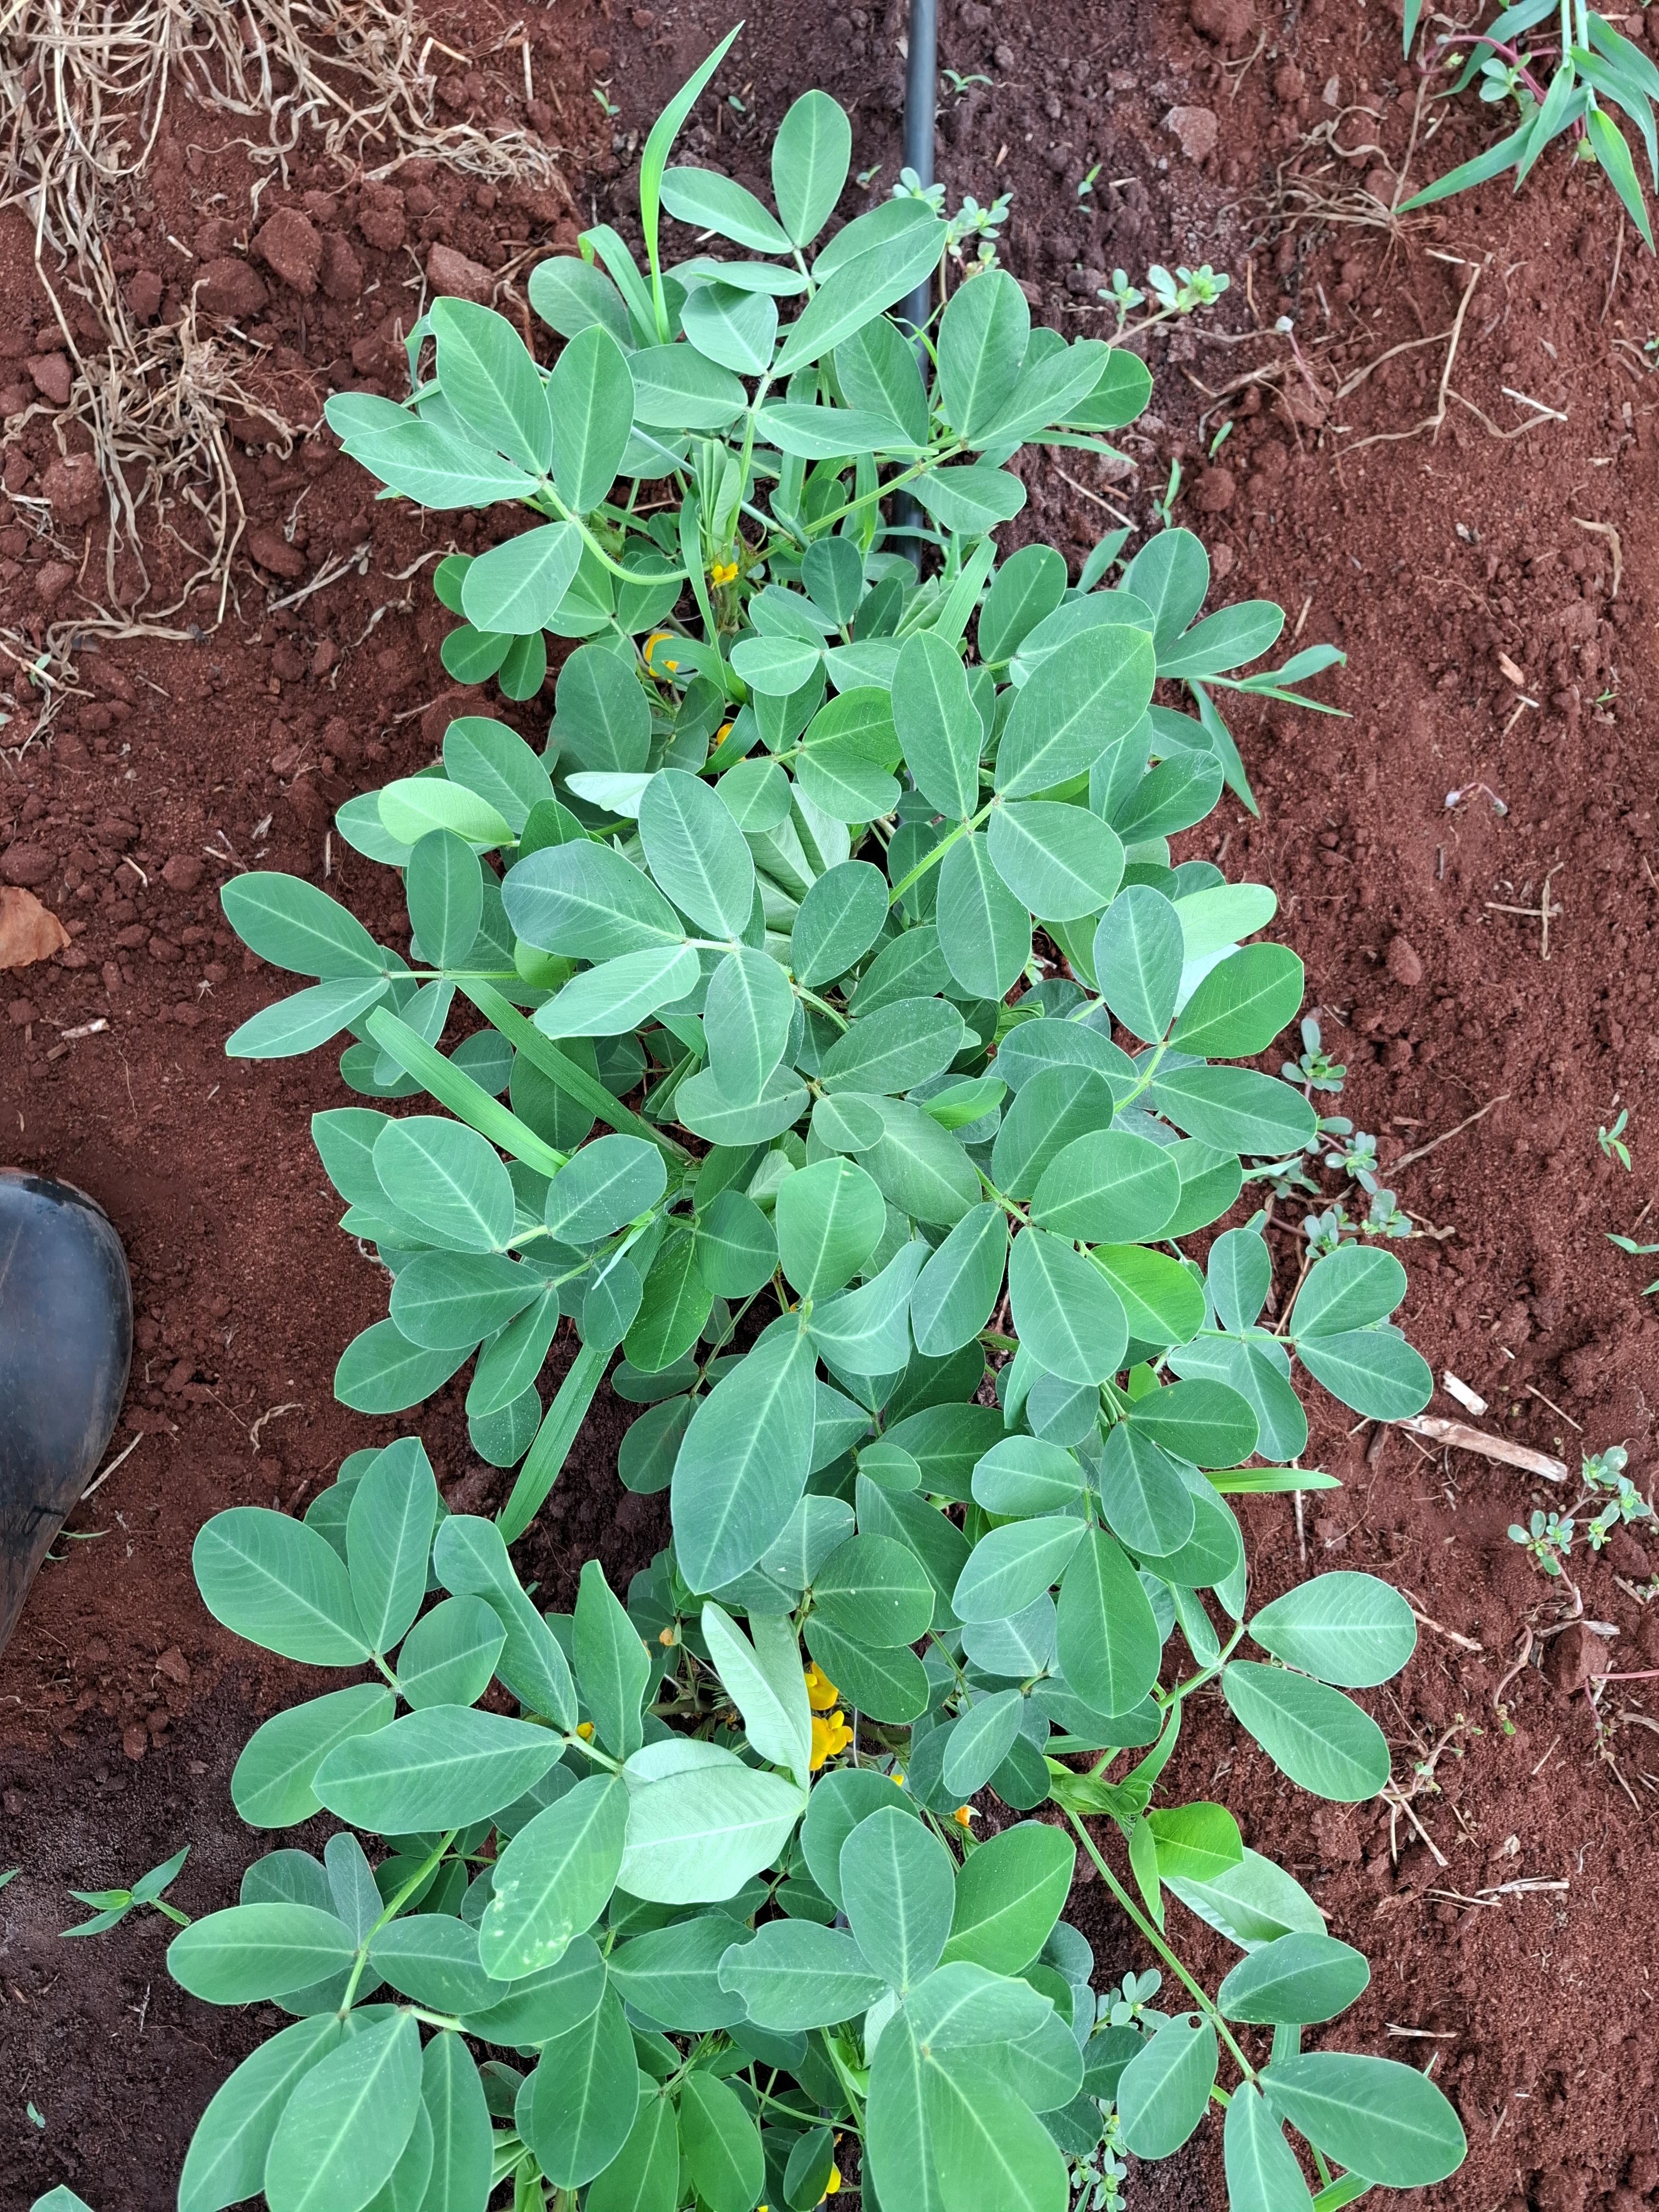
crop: groundnut
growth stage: flowering
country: Kenya
